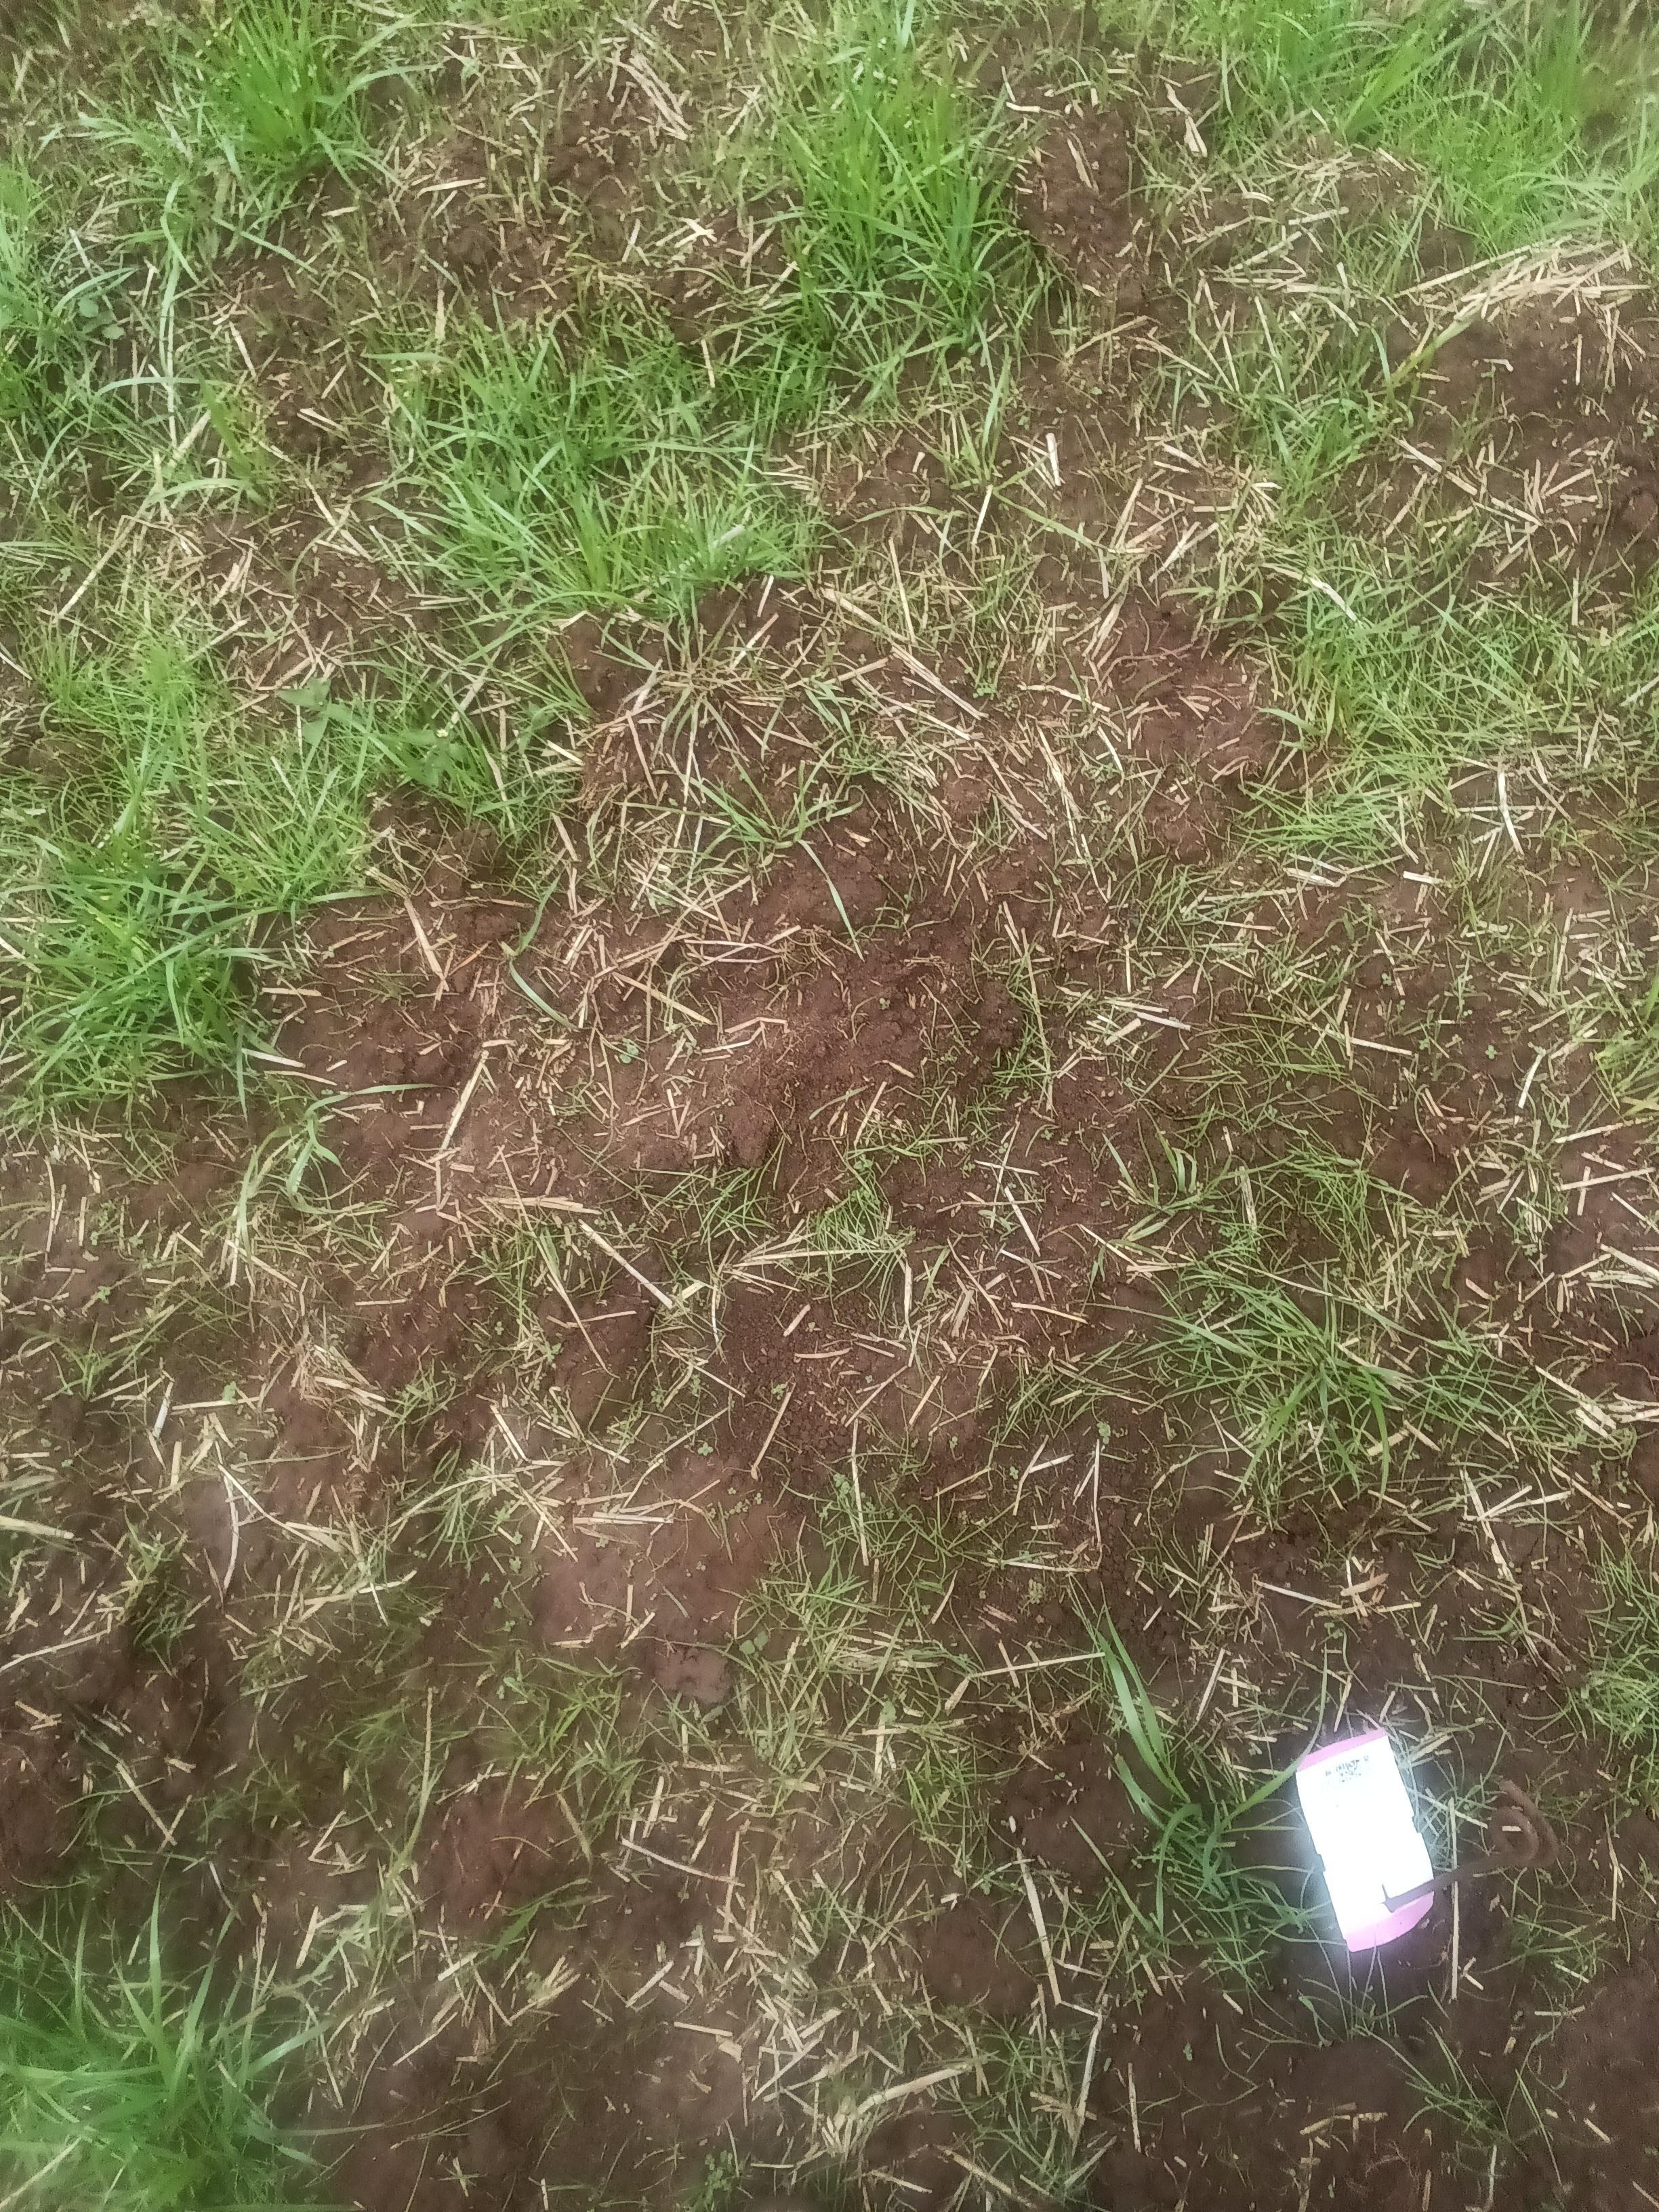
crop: potato
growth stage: flowering
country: Kenya
